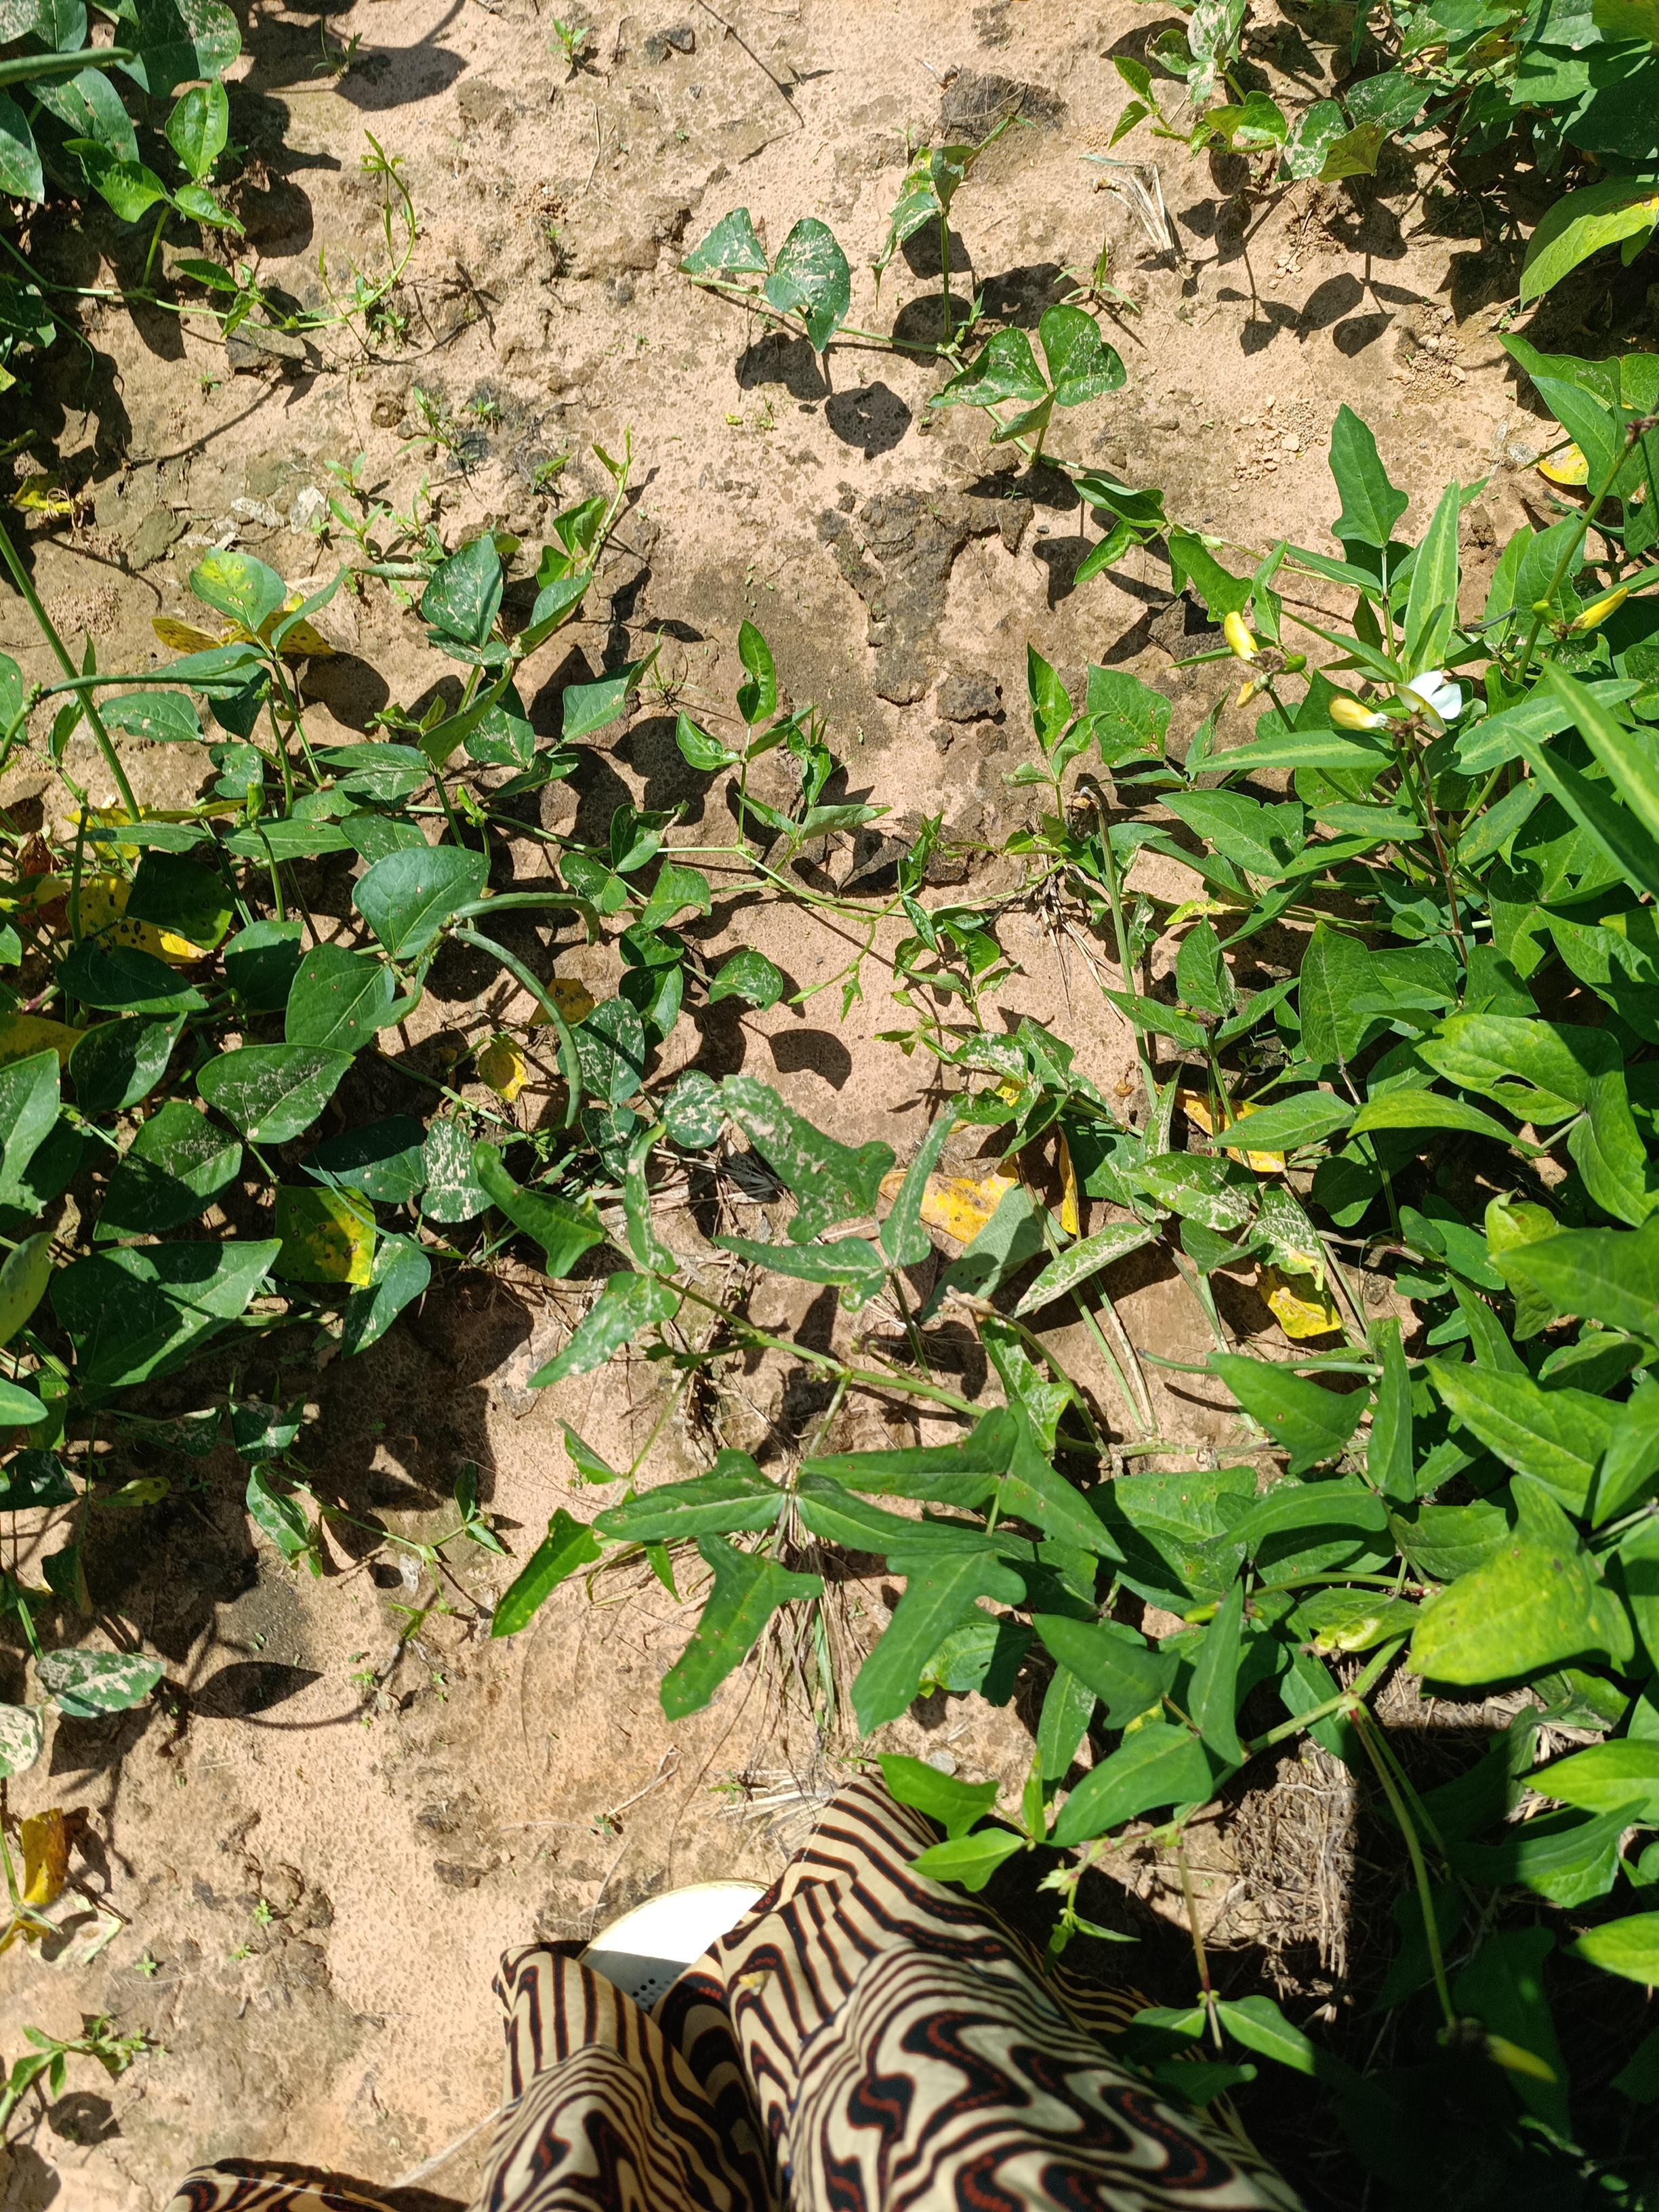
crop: cowpea
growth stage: development pod
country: Nigeria
